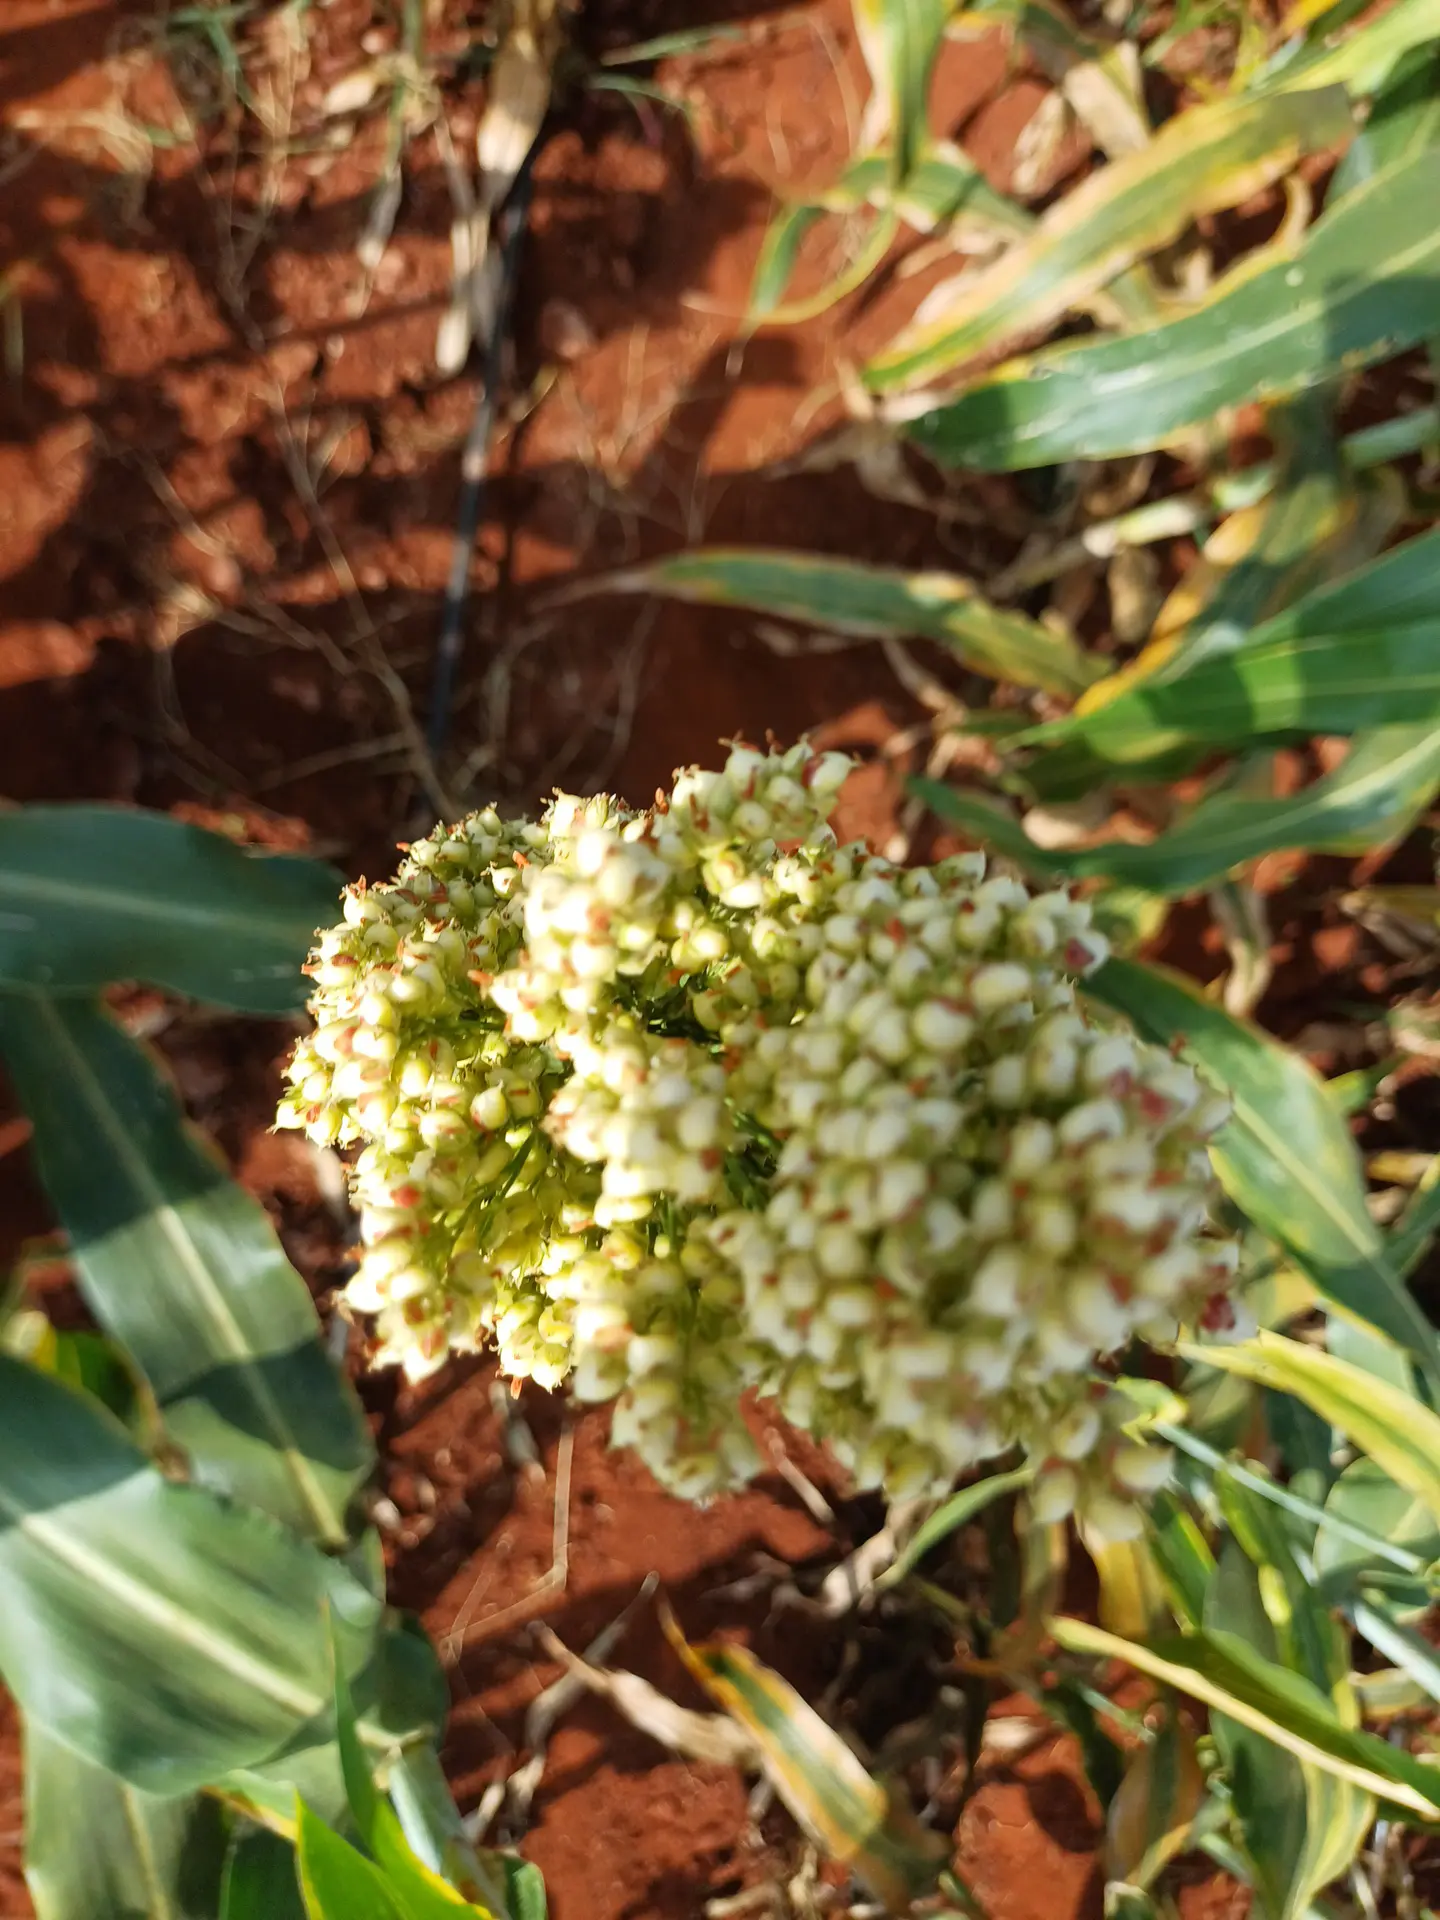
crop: sorghum
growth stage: filling grain
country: Kenya
